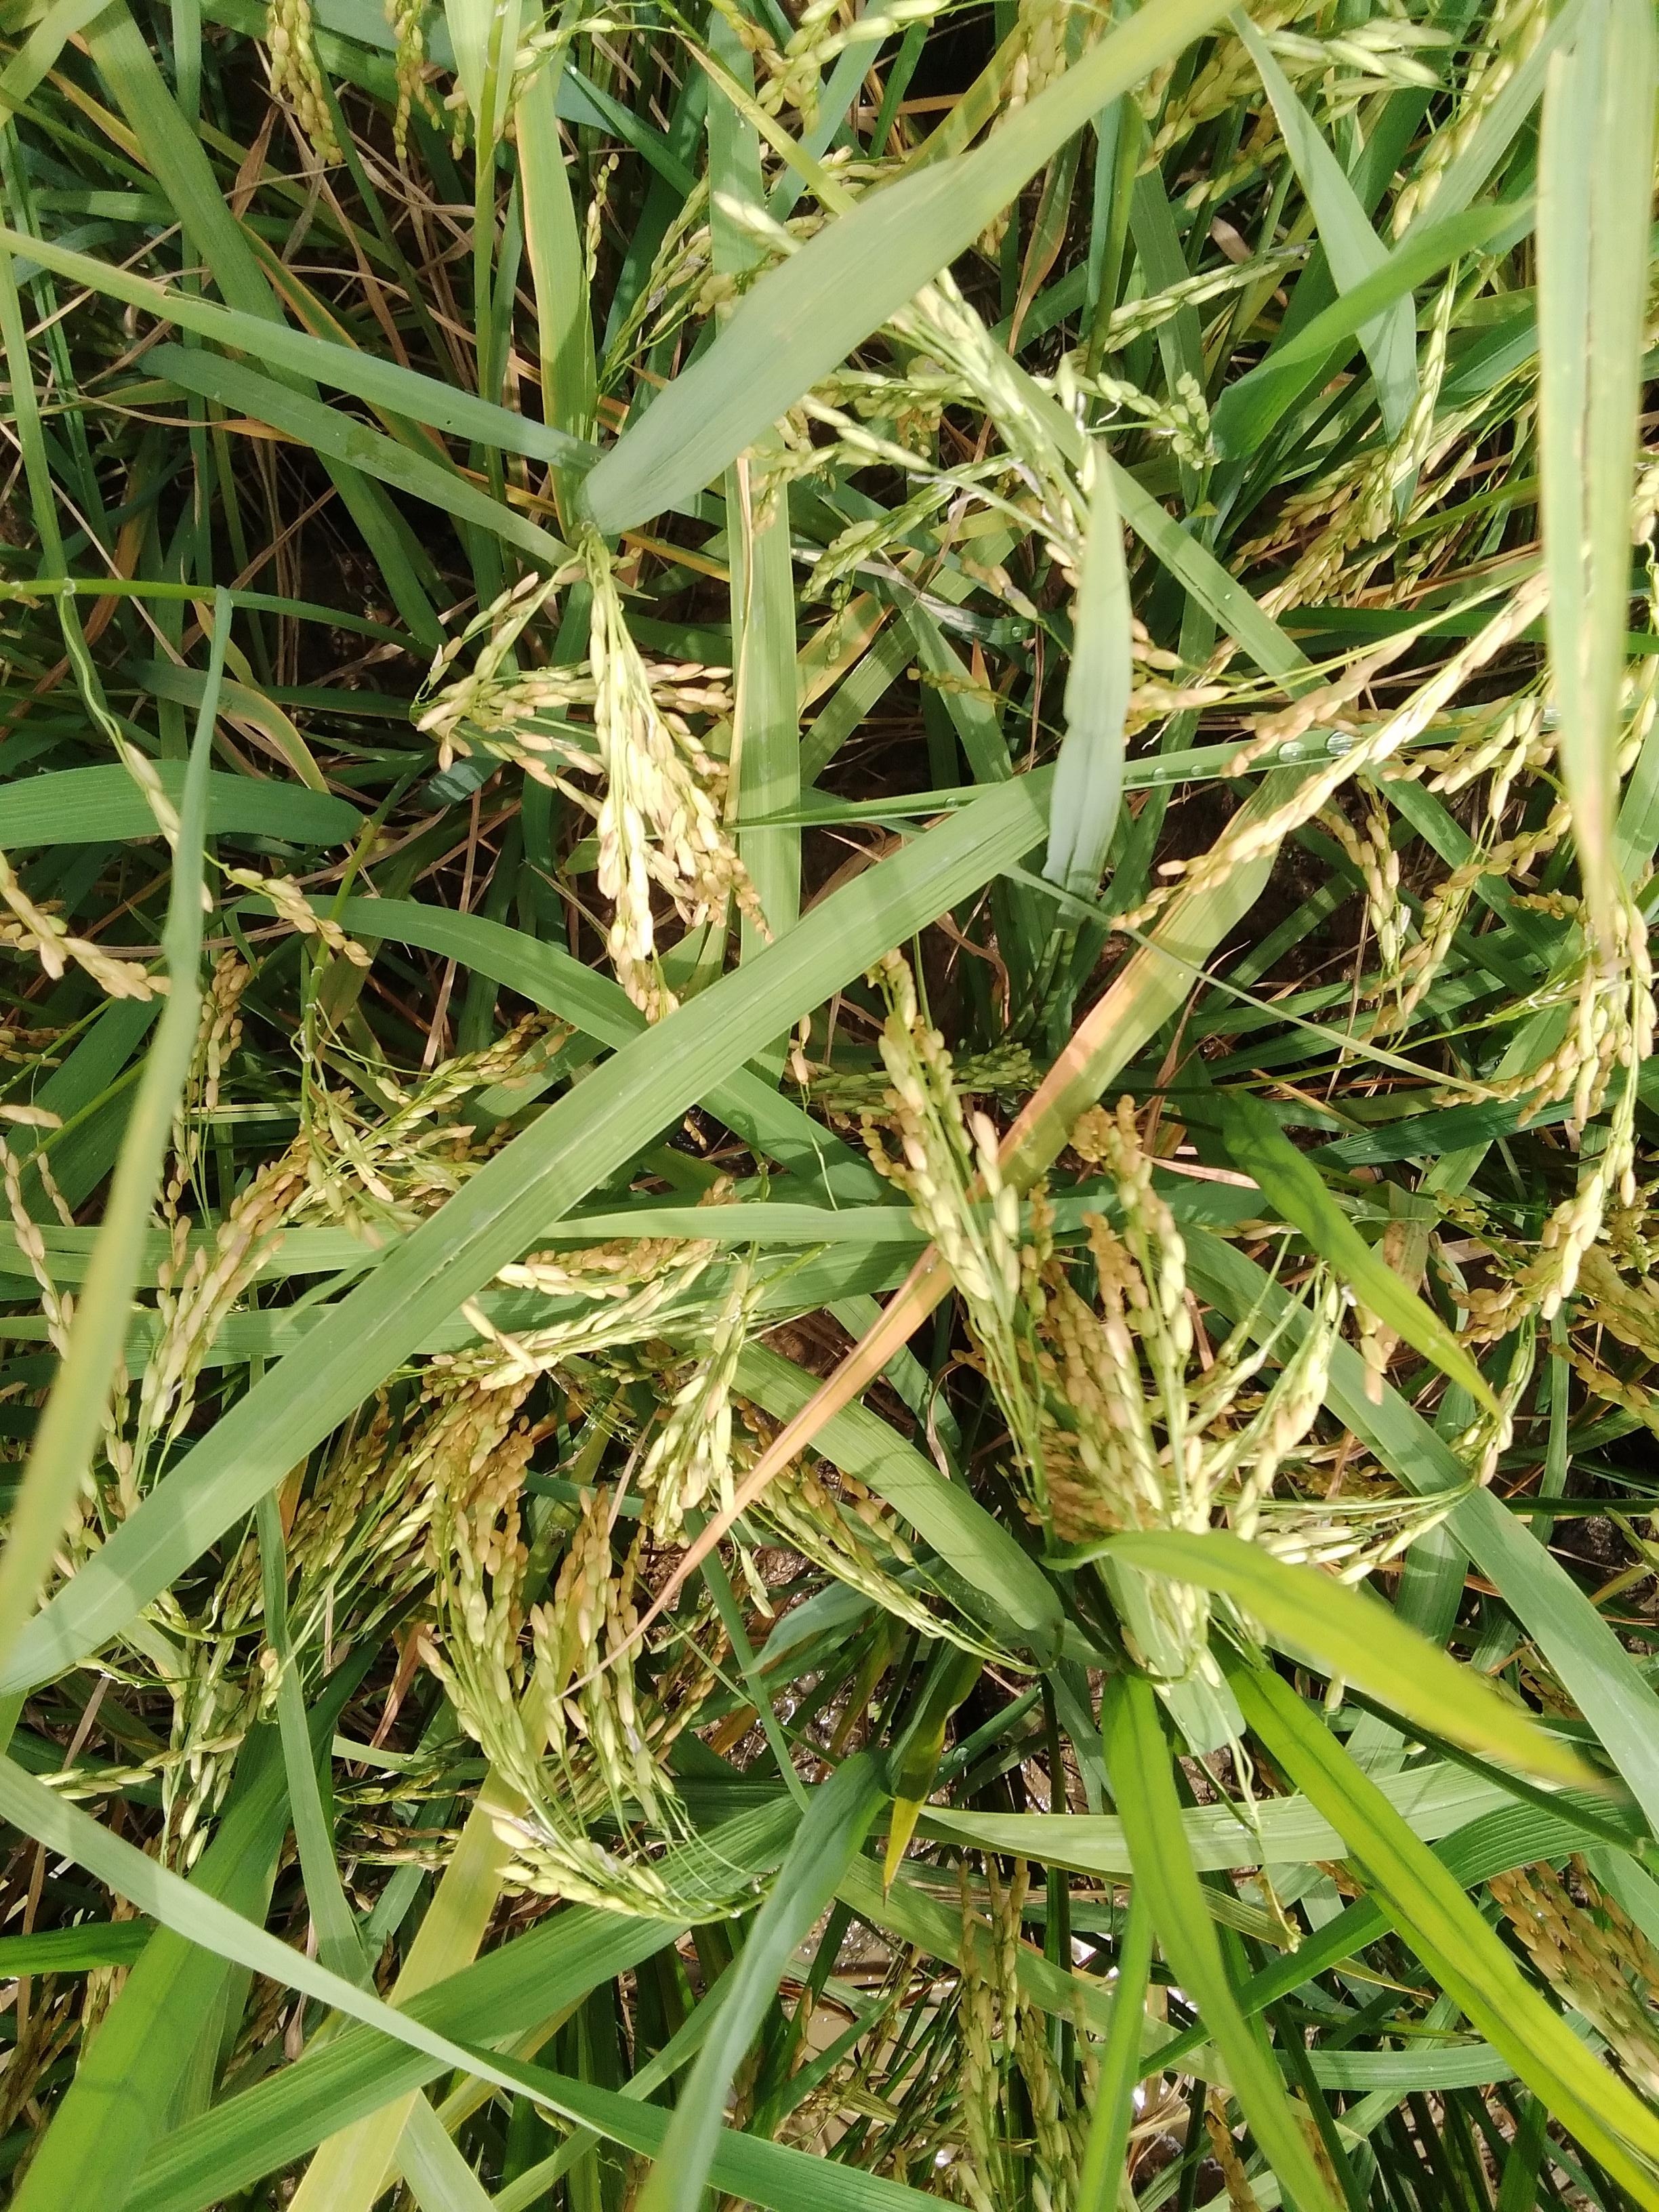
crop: rice
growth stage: ripening
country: Nigeria
